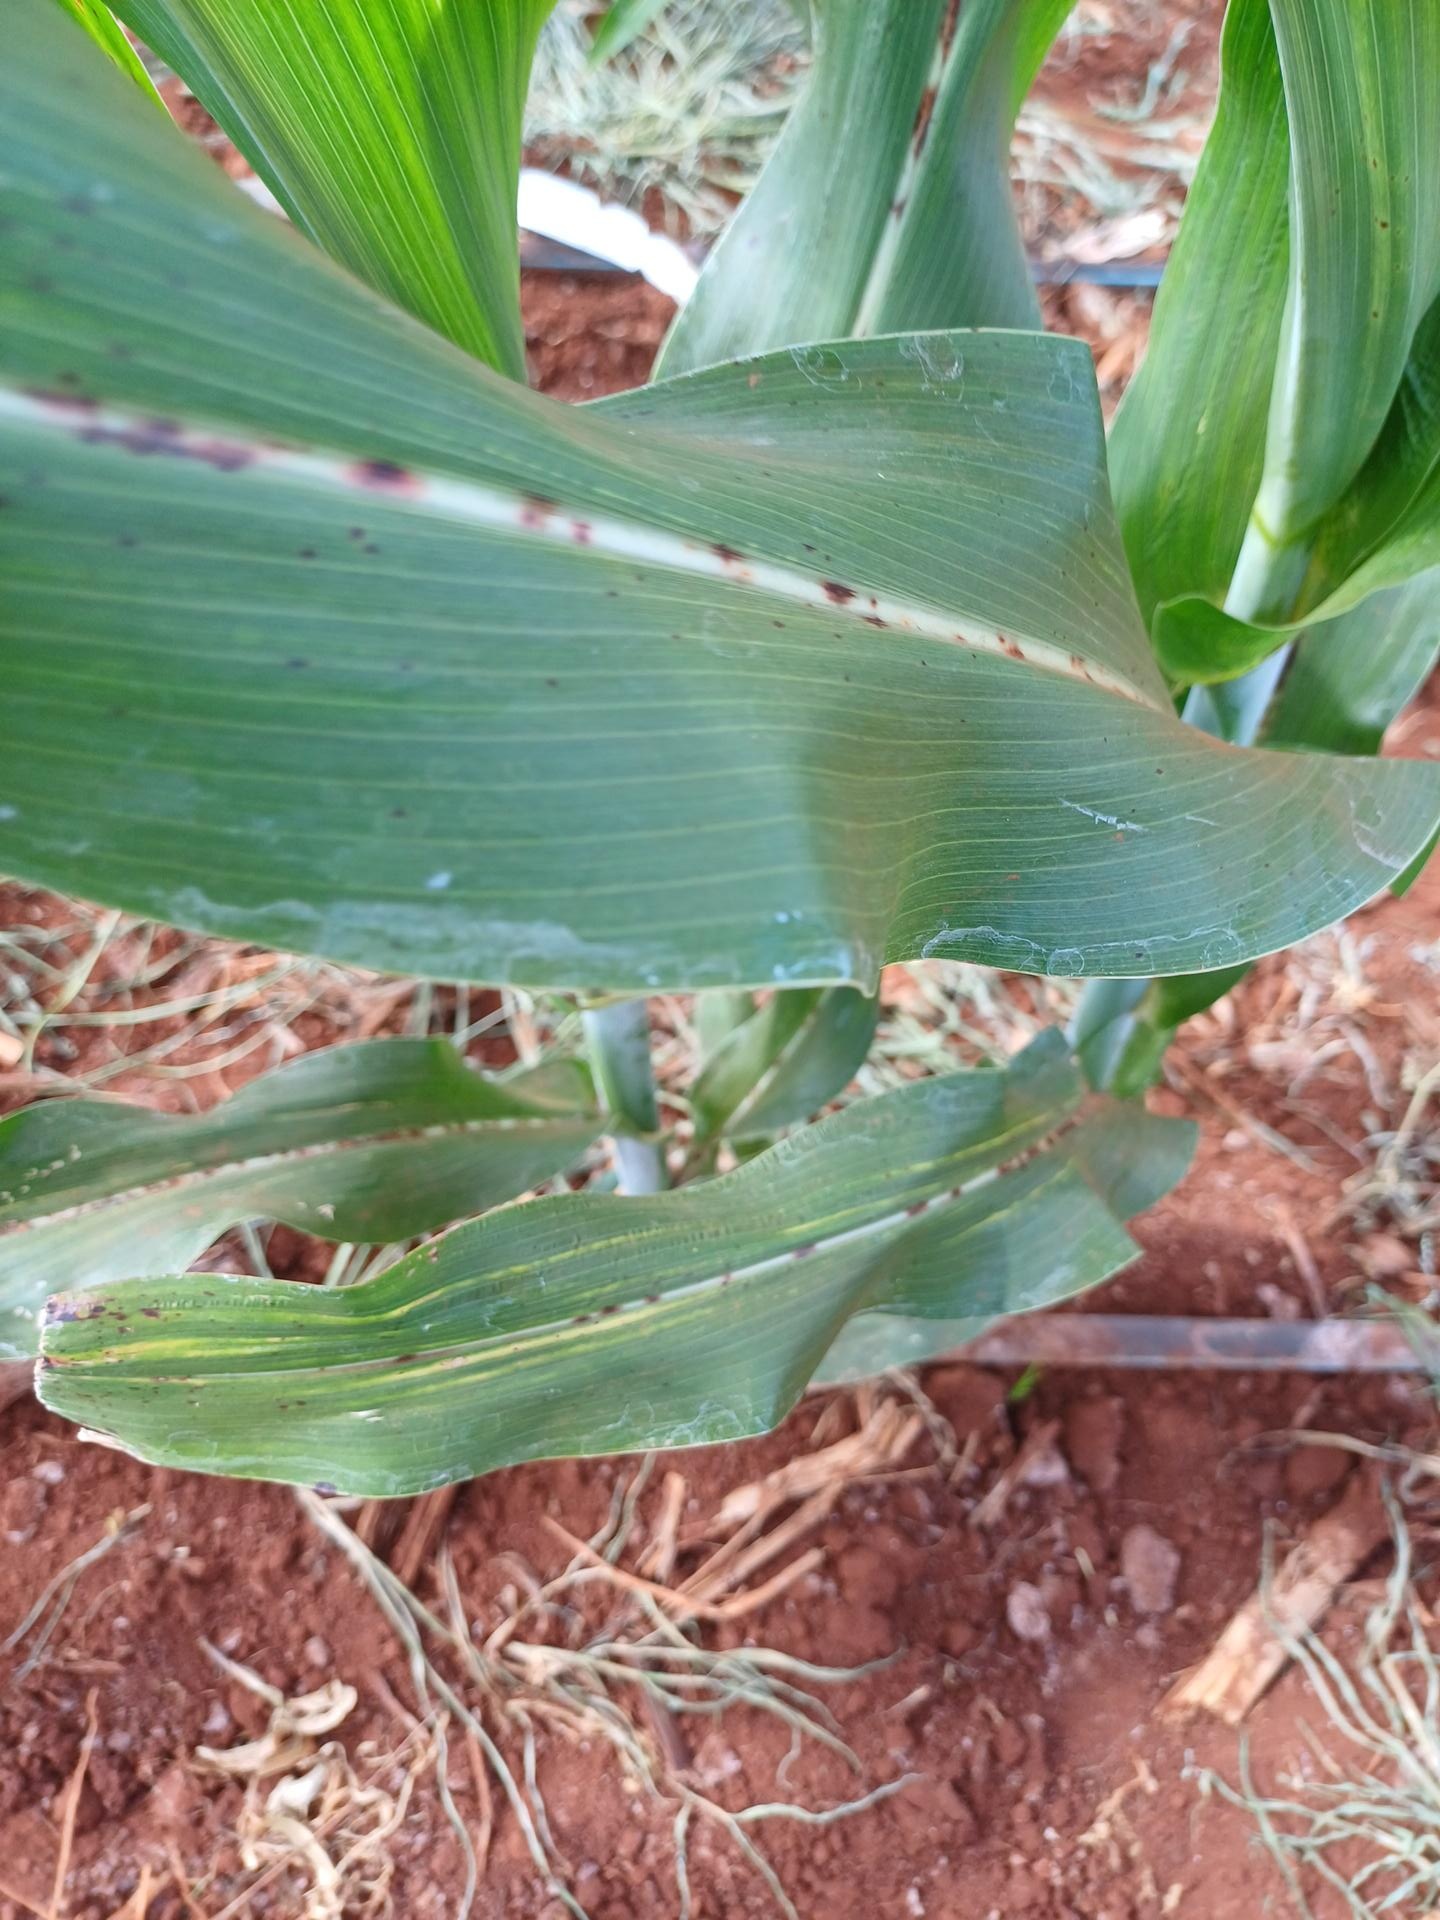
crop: sorghum
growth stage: vegetative
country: Kenya
